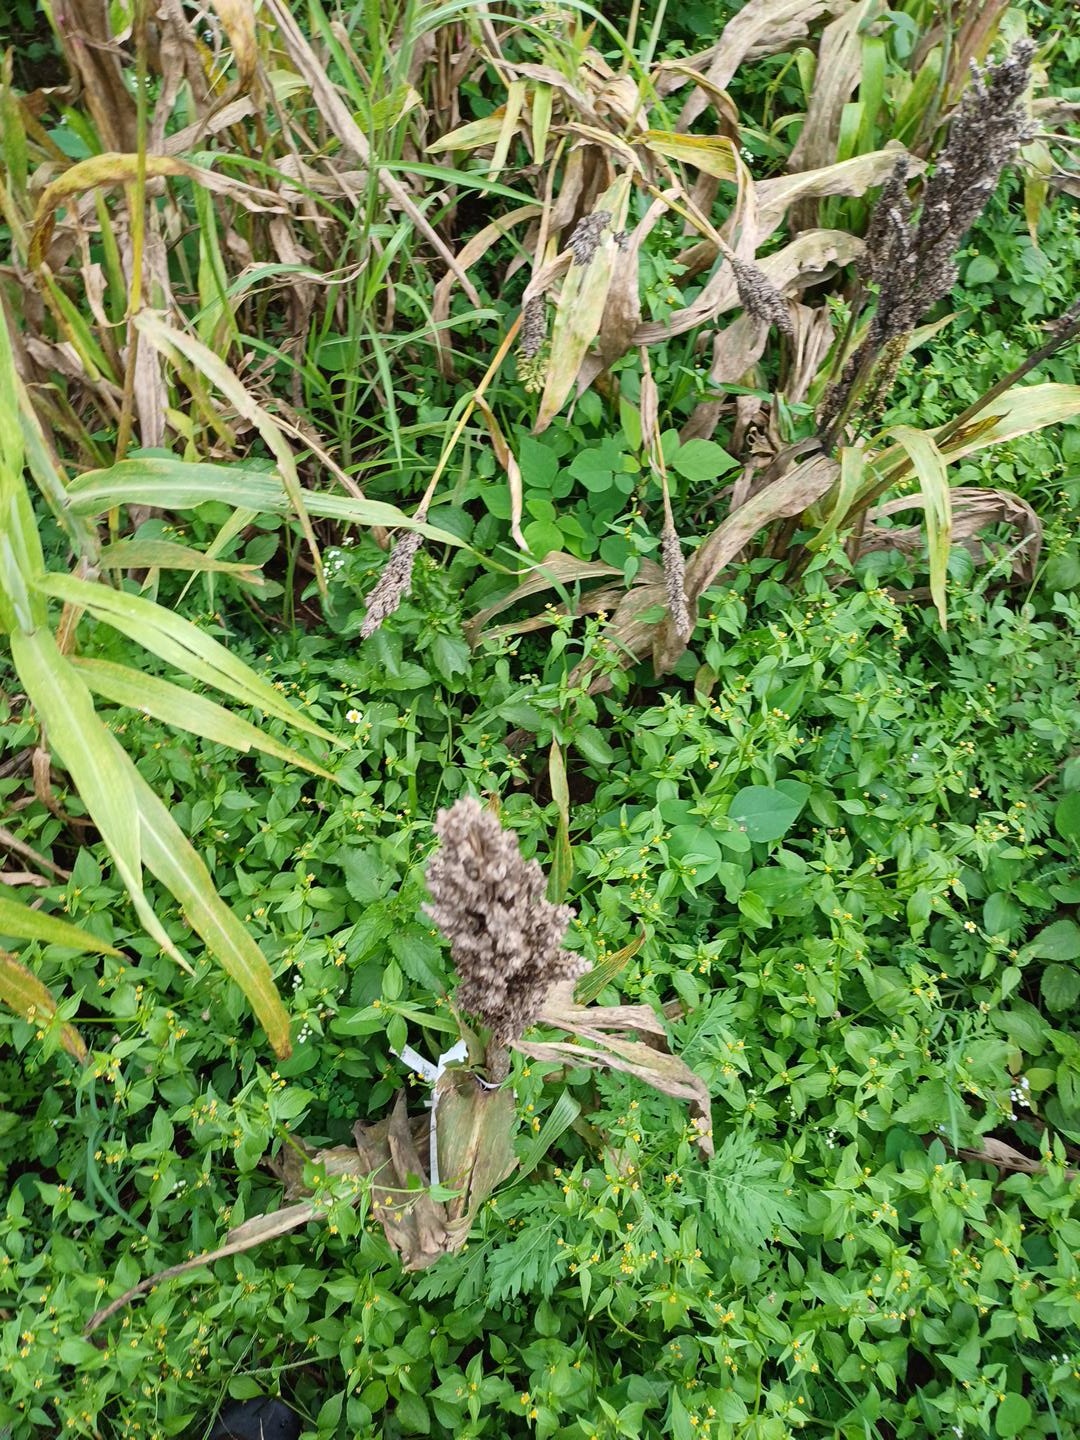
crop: sorghum
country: Kenya
